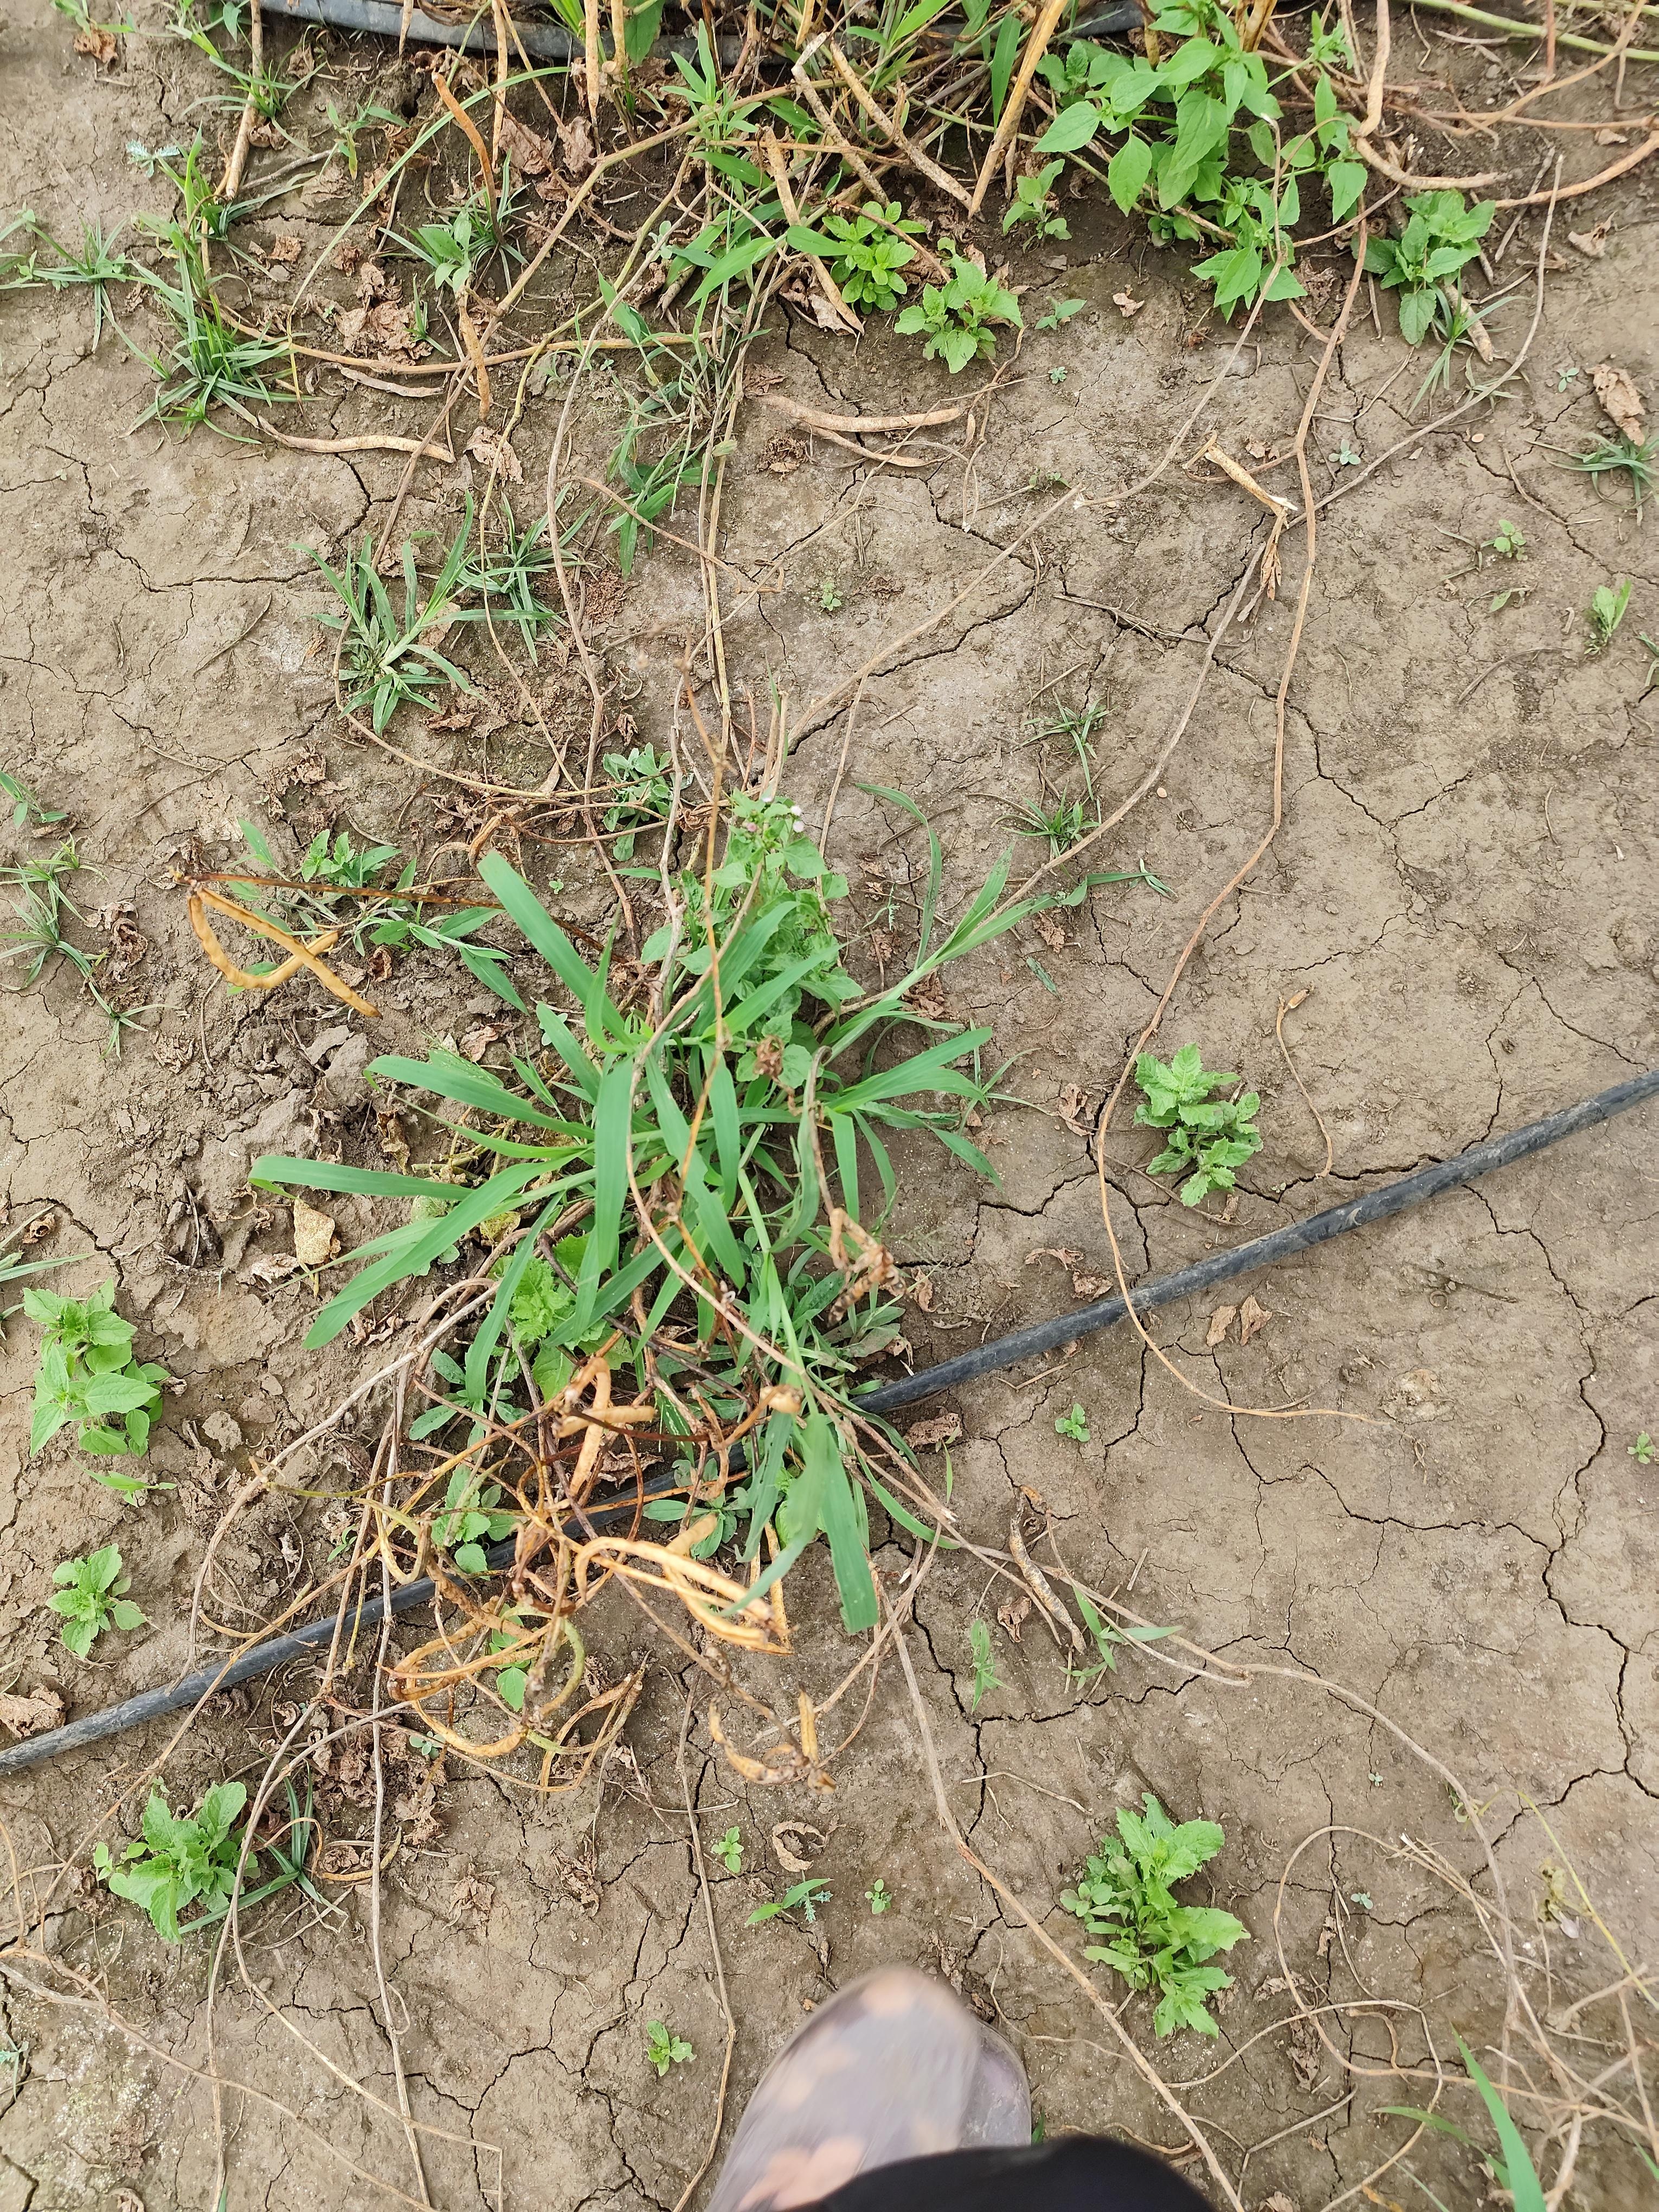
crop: cowpea
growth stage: development pod
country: Tanzania
